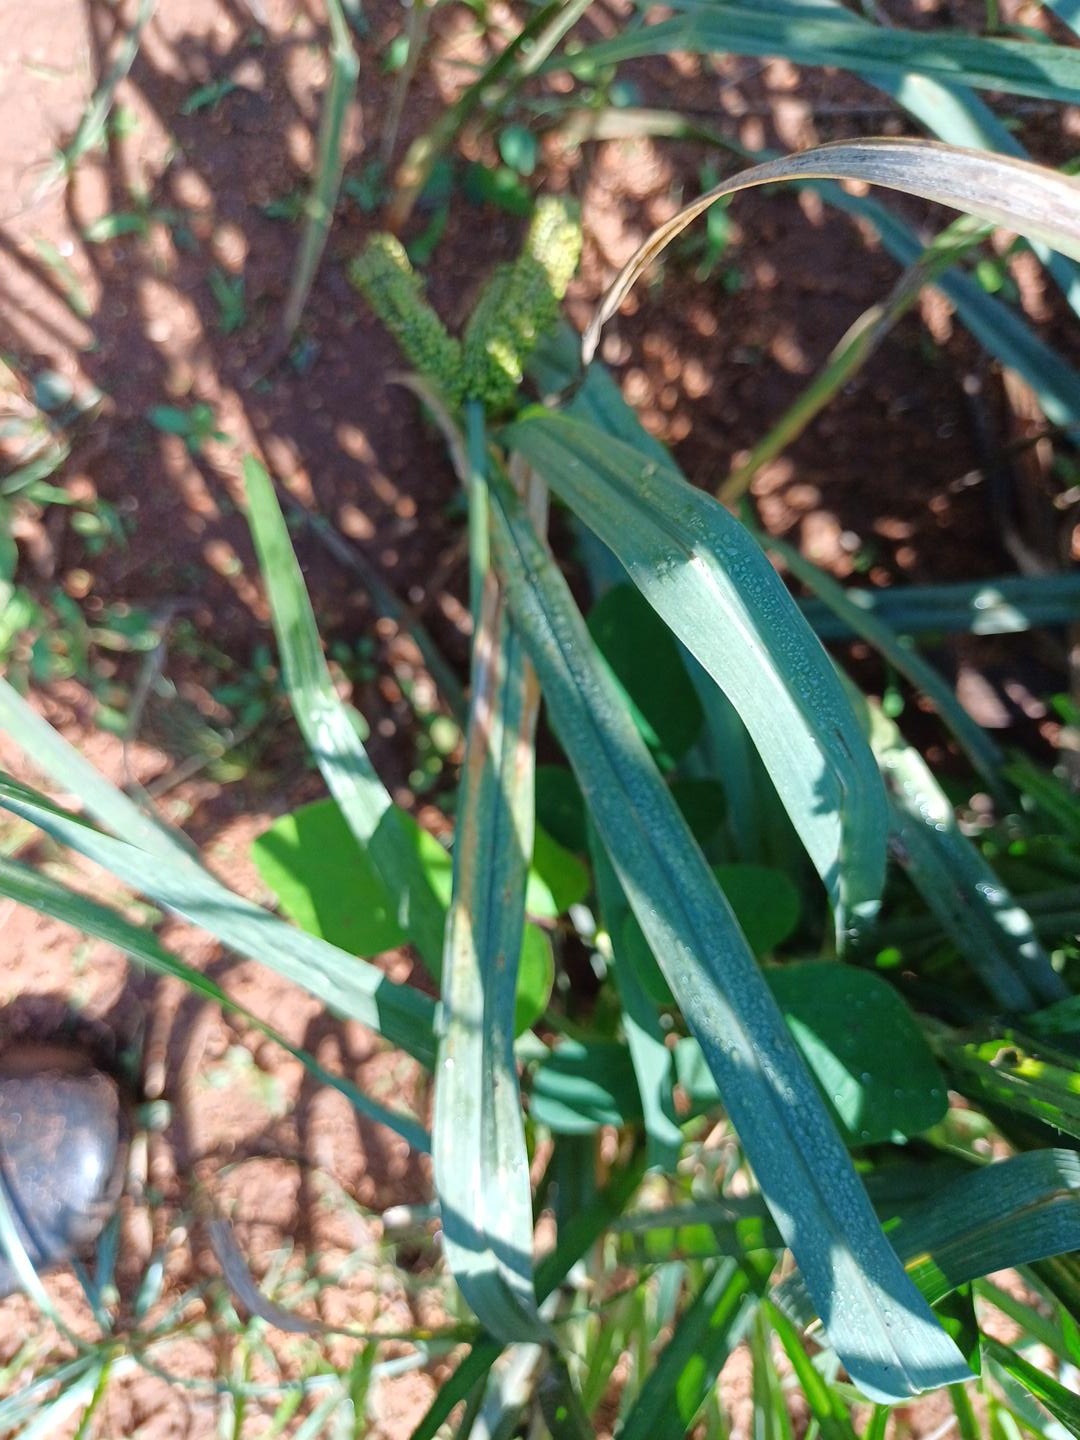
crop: finger millet
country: Kenya
